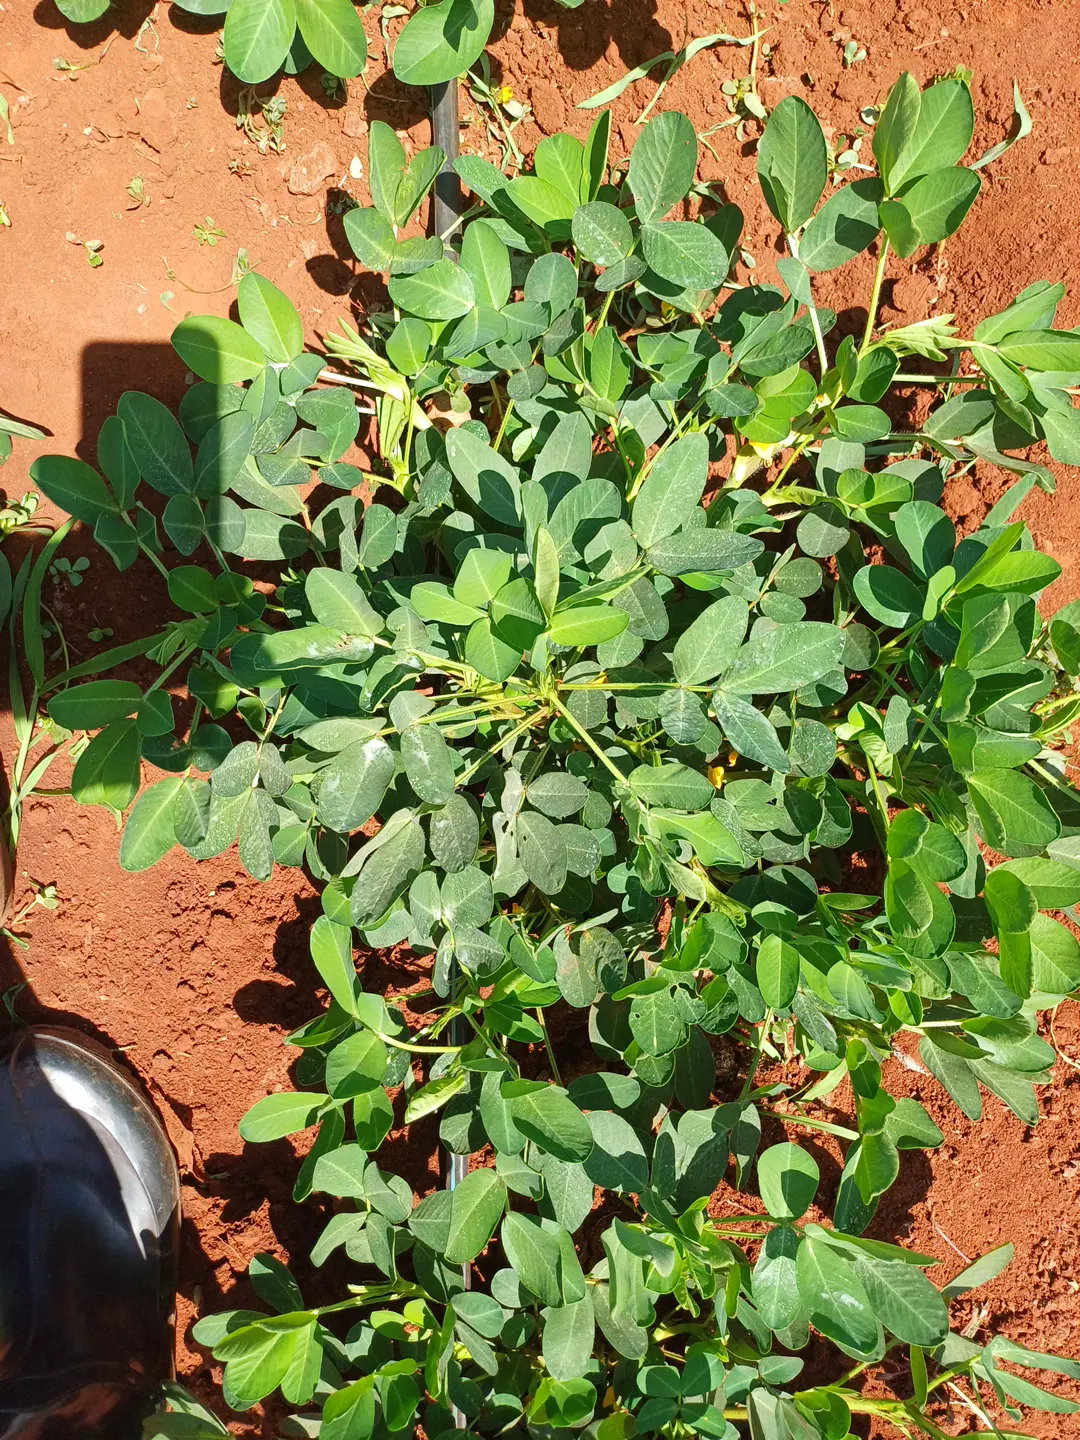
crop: groundnut
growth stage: flowering
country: Kenya
